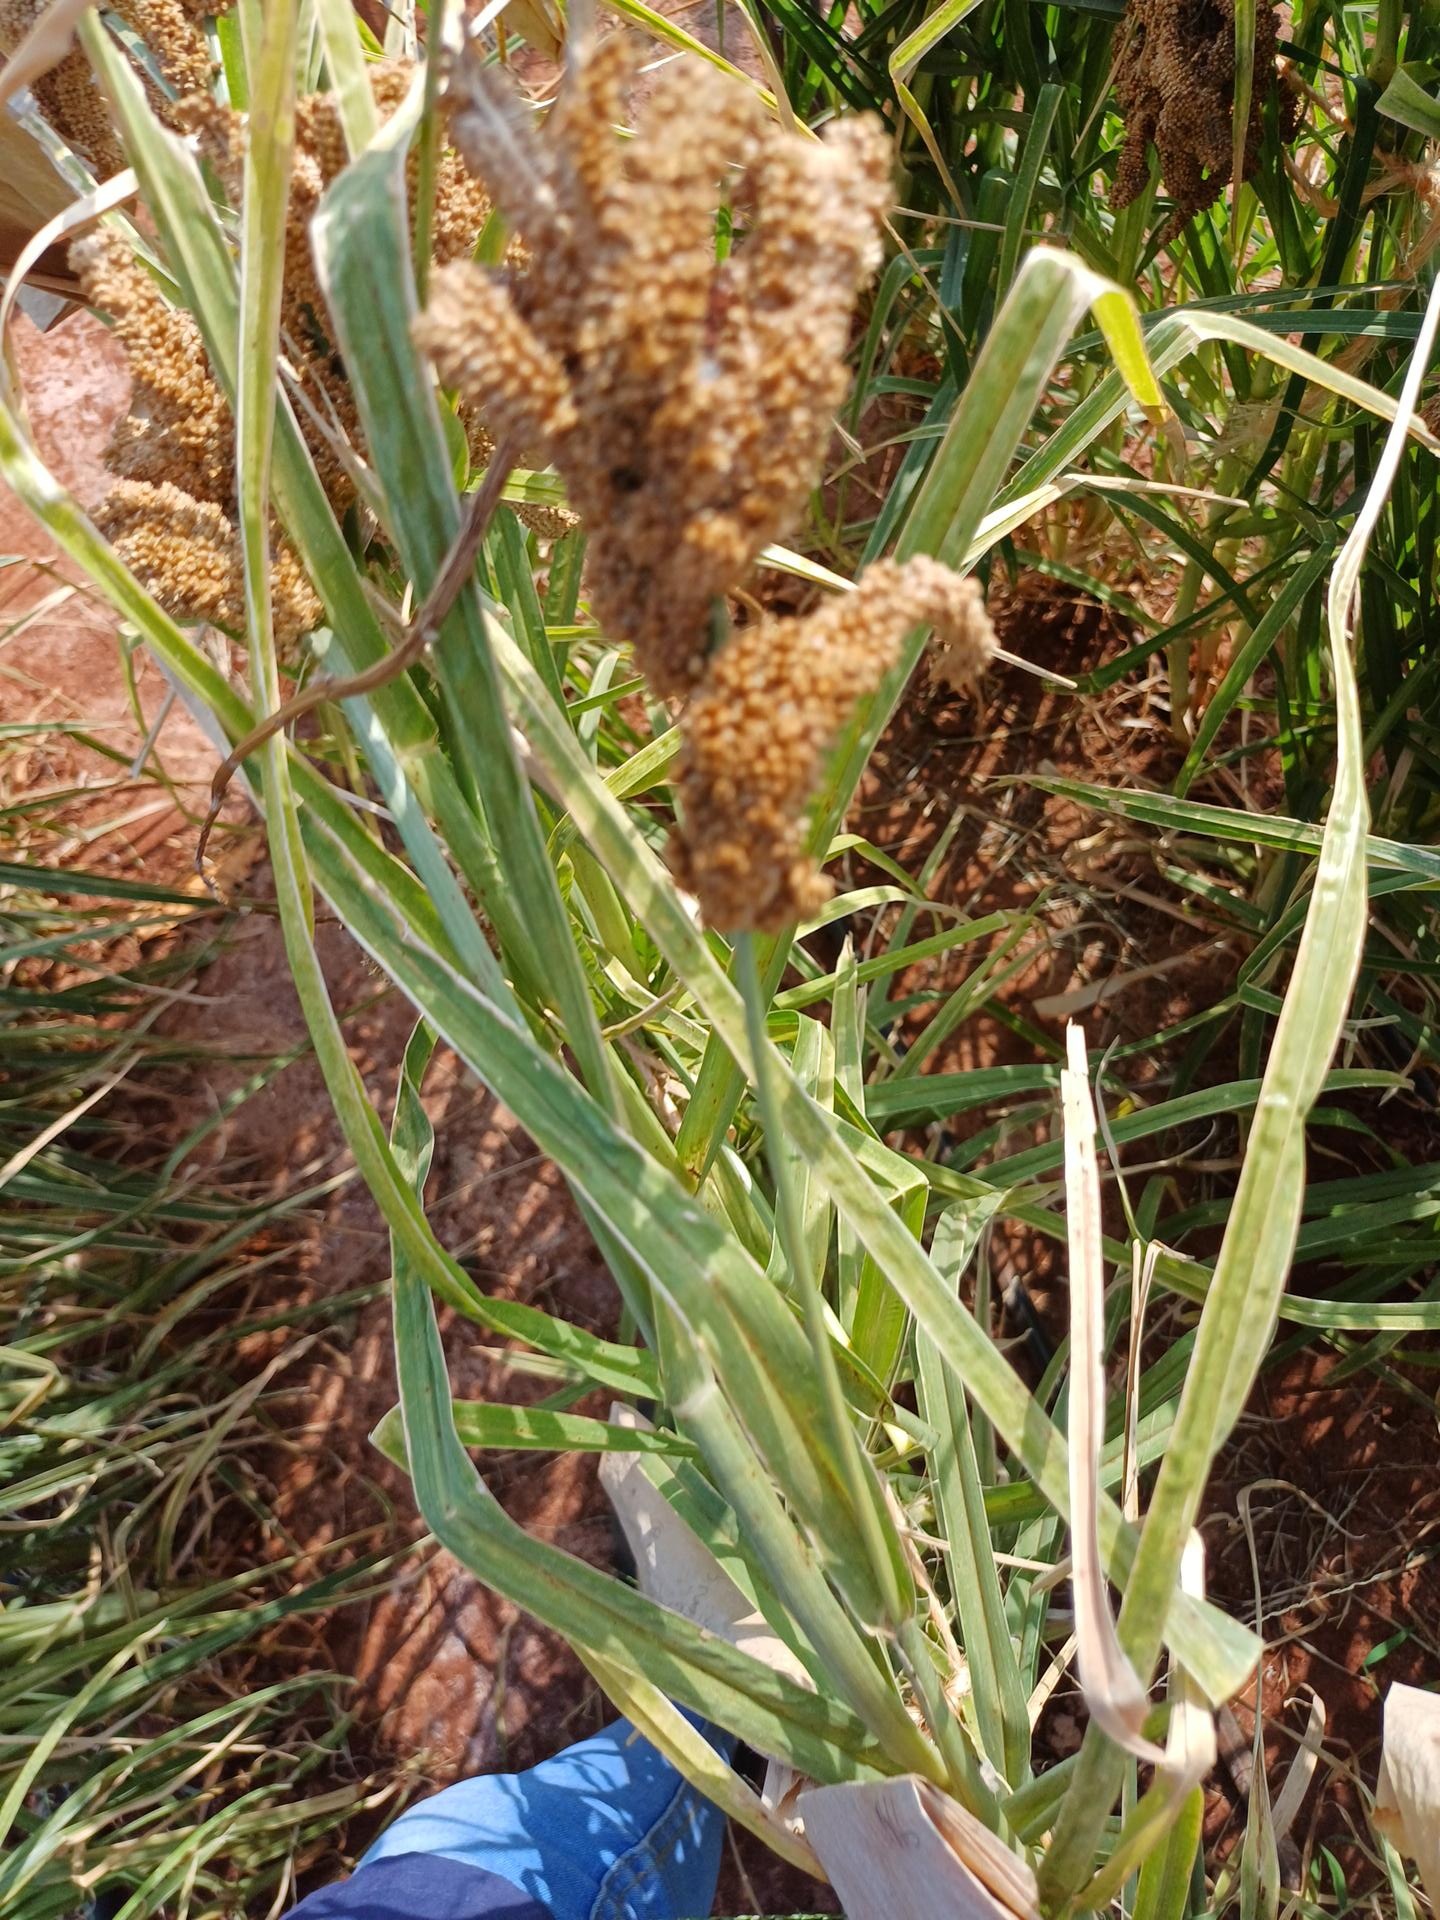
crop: finger millet
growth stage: maturity
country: Kenya
